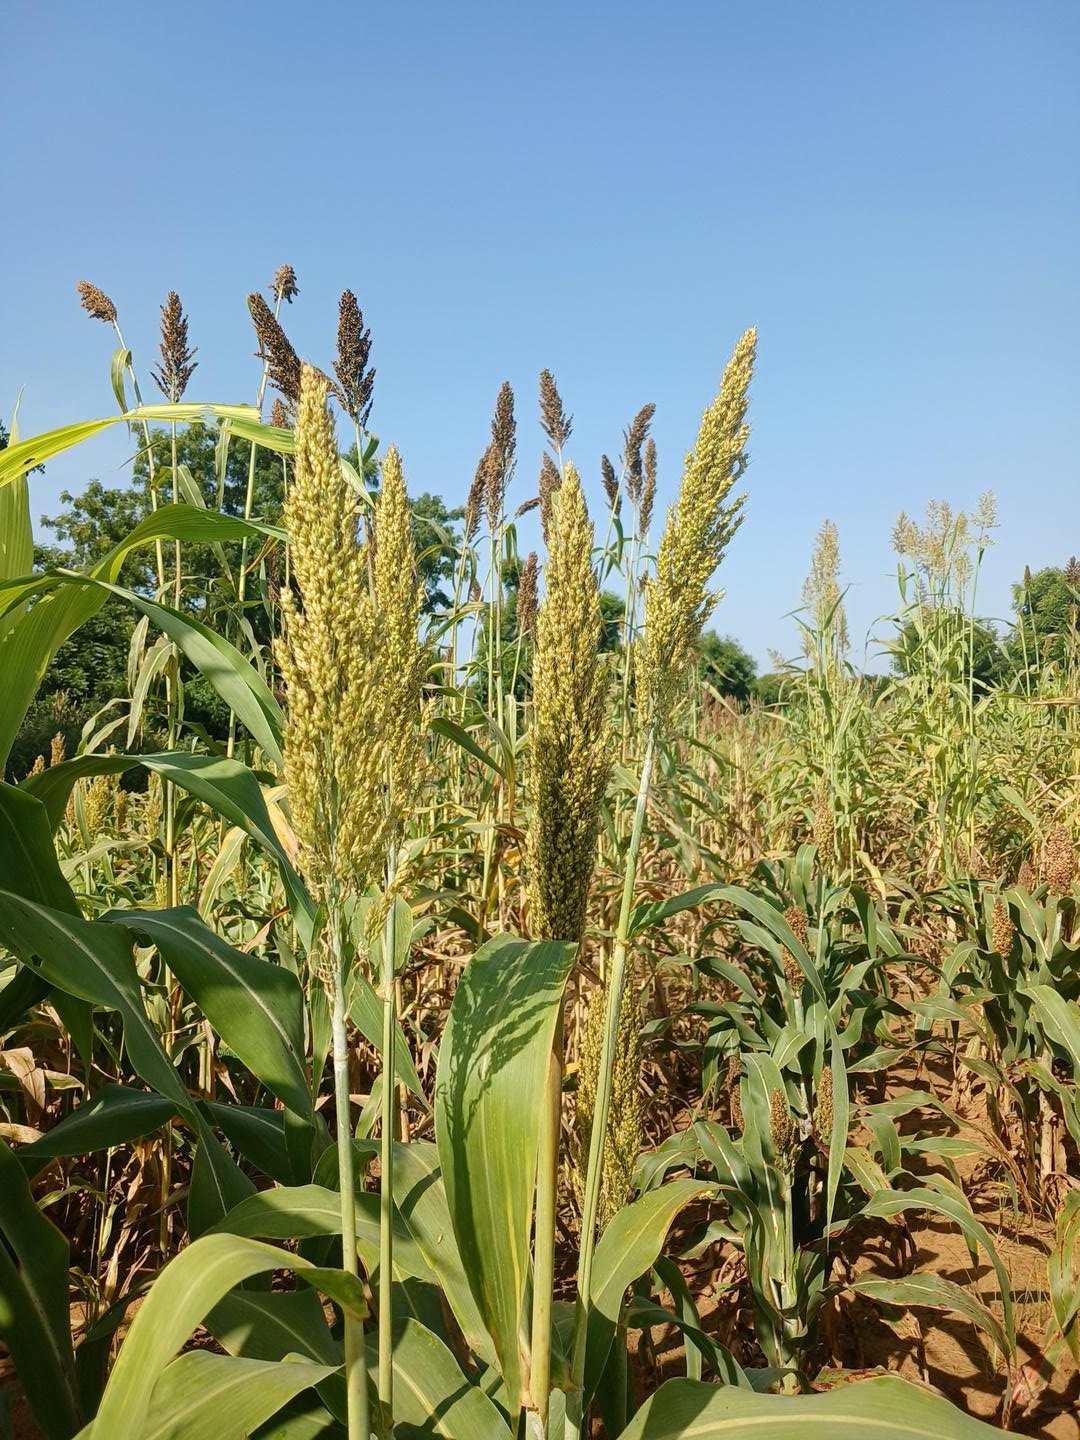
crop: sorghum
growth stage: filling grain
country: Senegal
